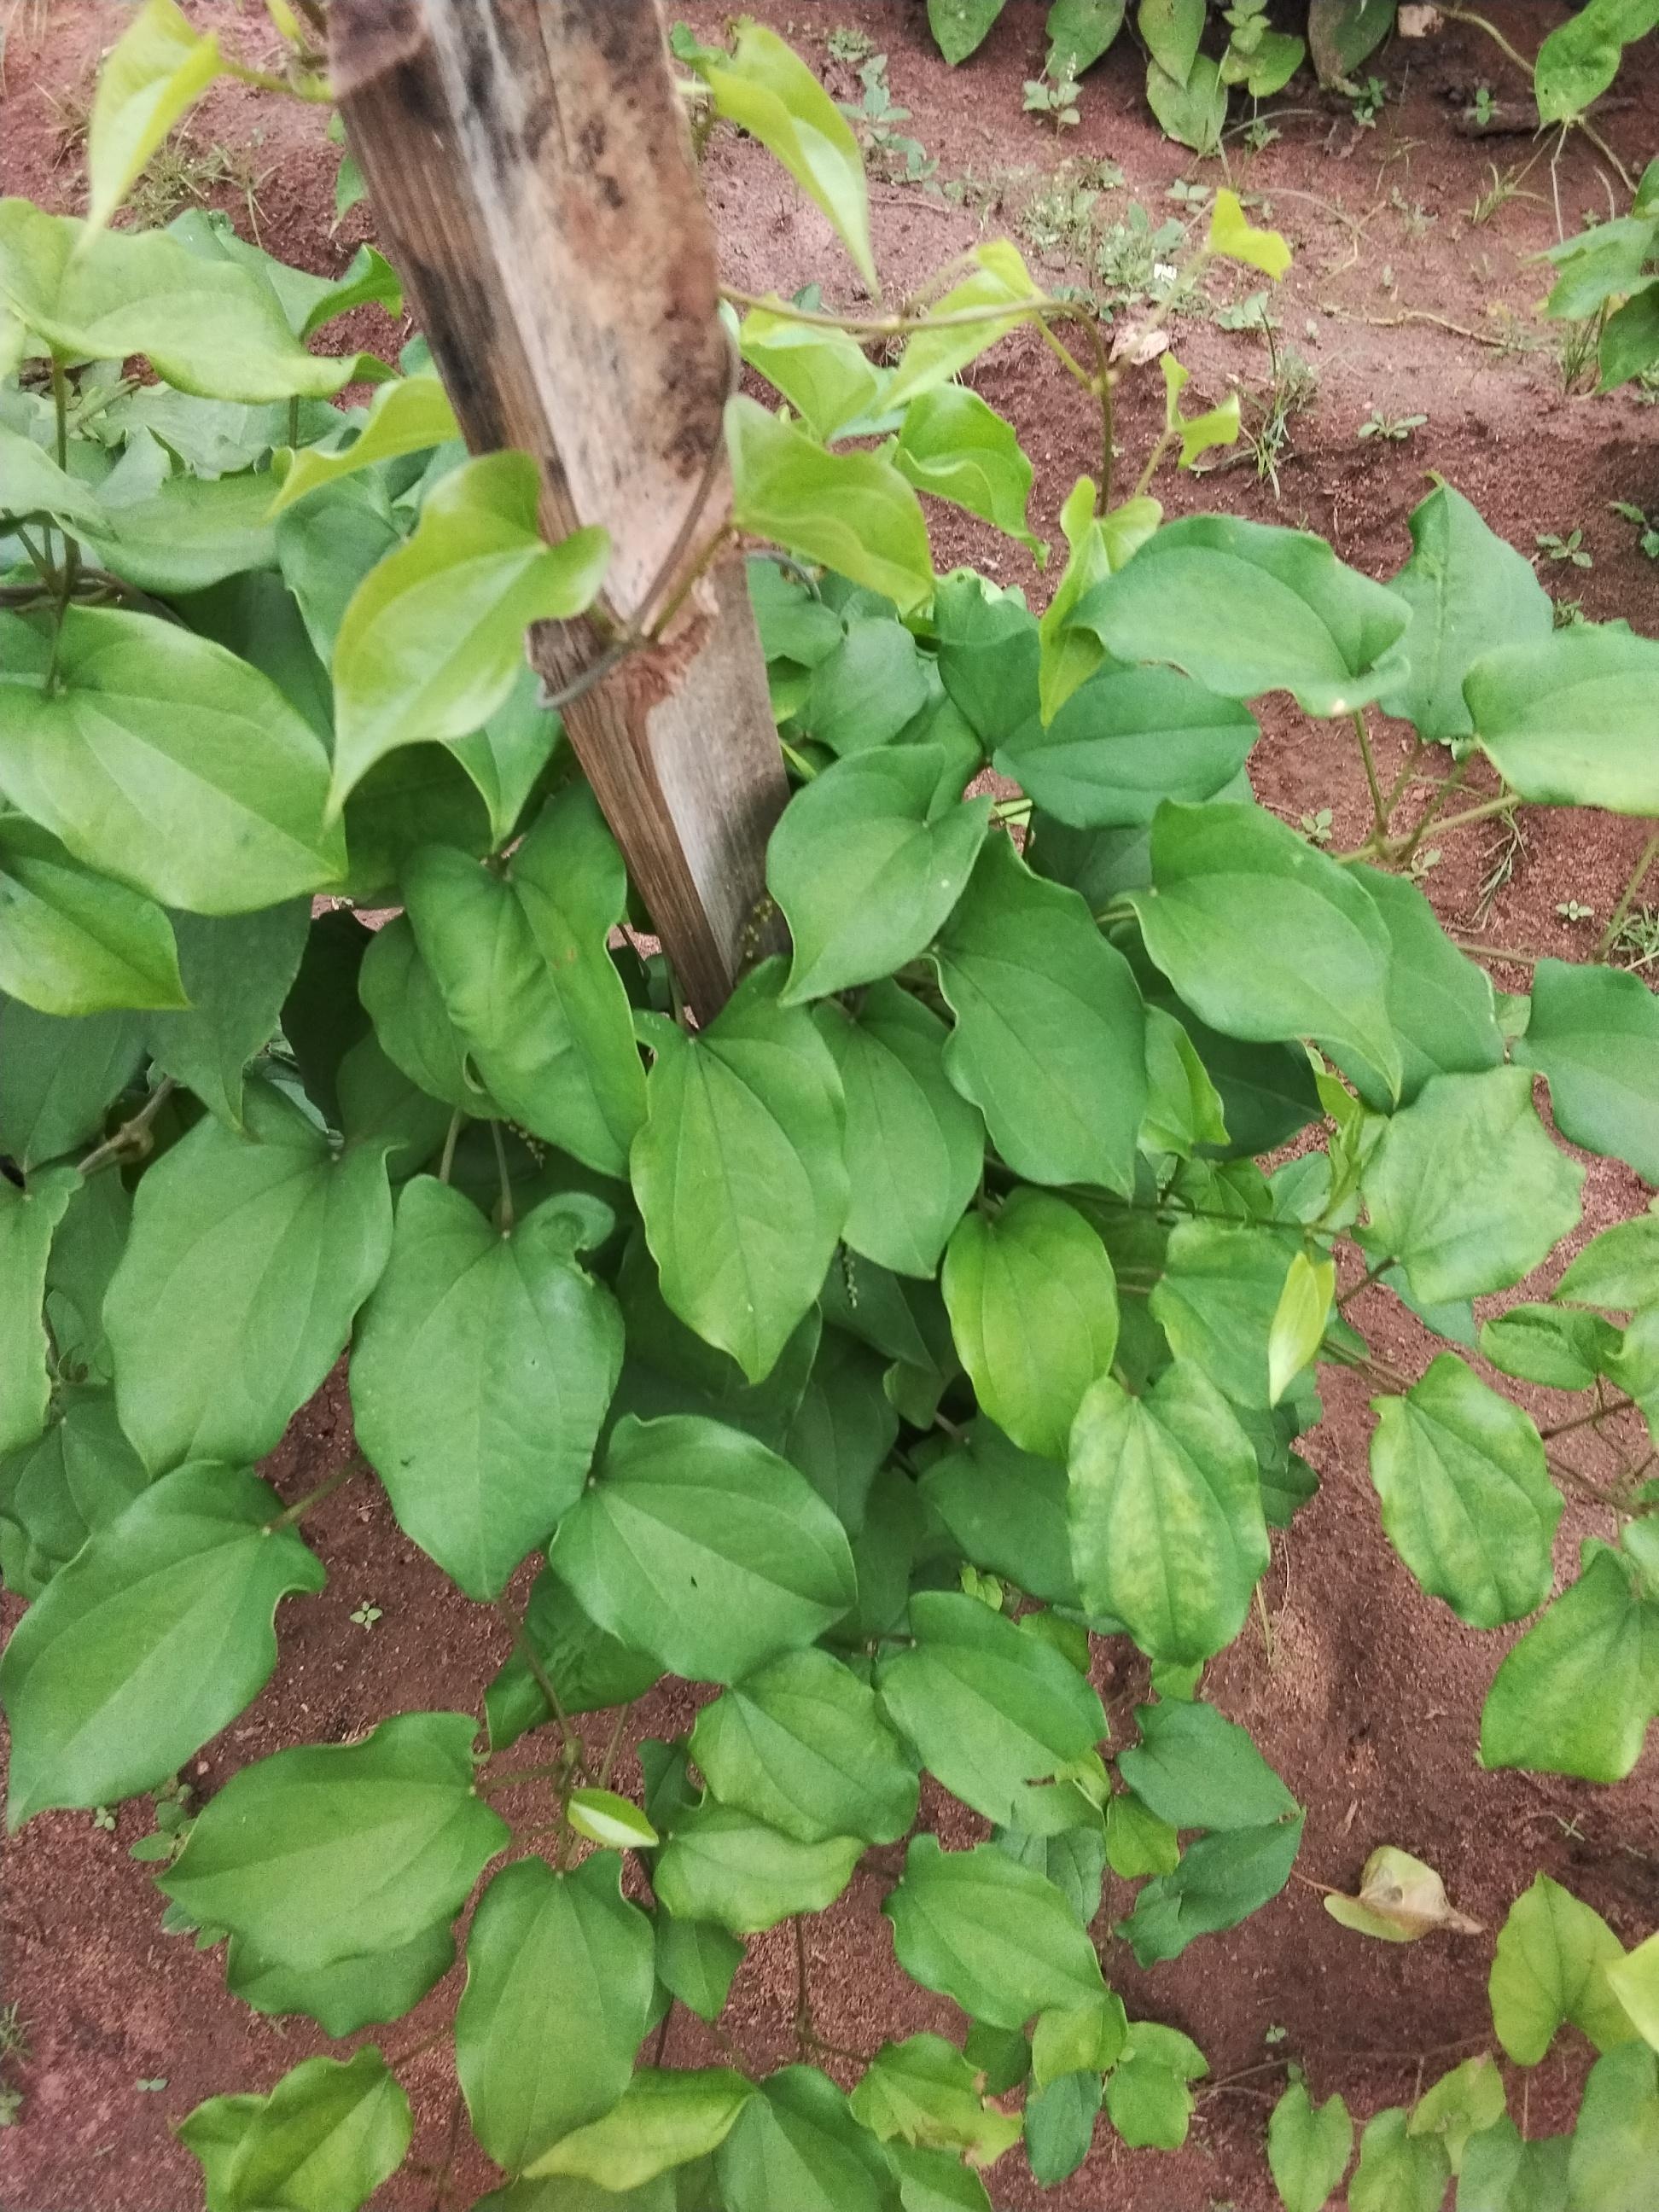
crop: yam
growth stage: vegetative
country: Nigeria
